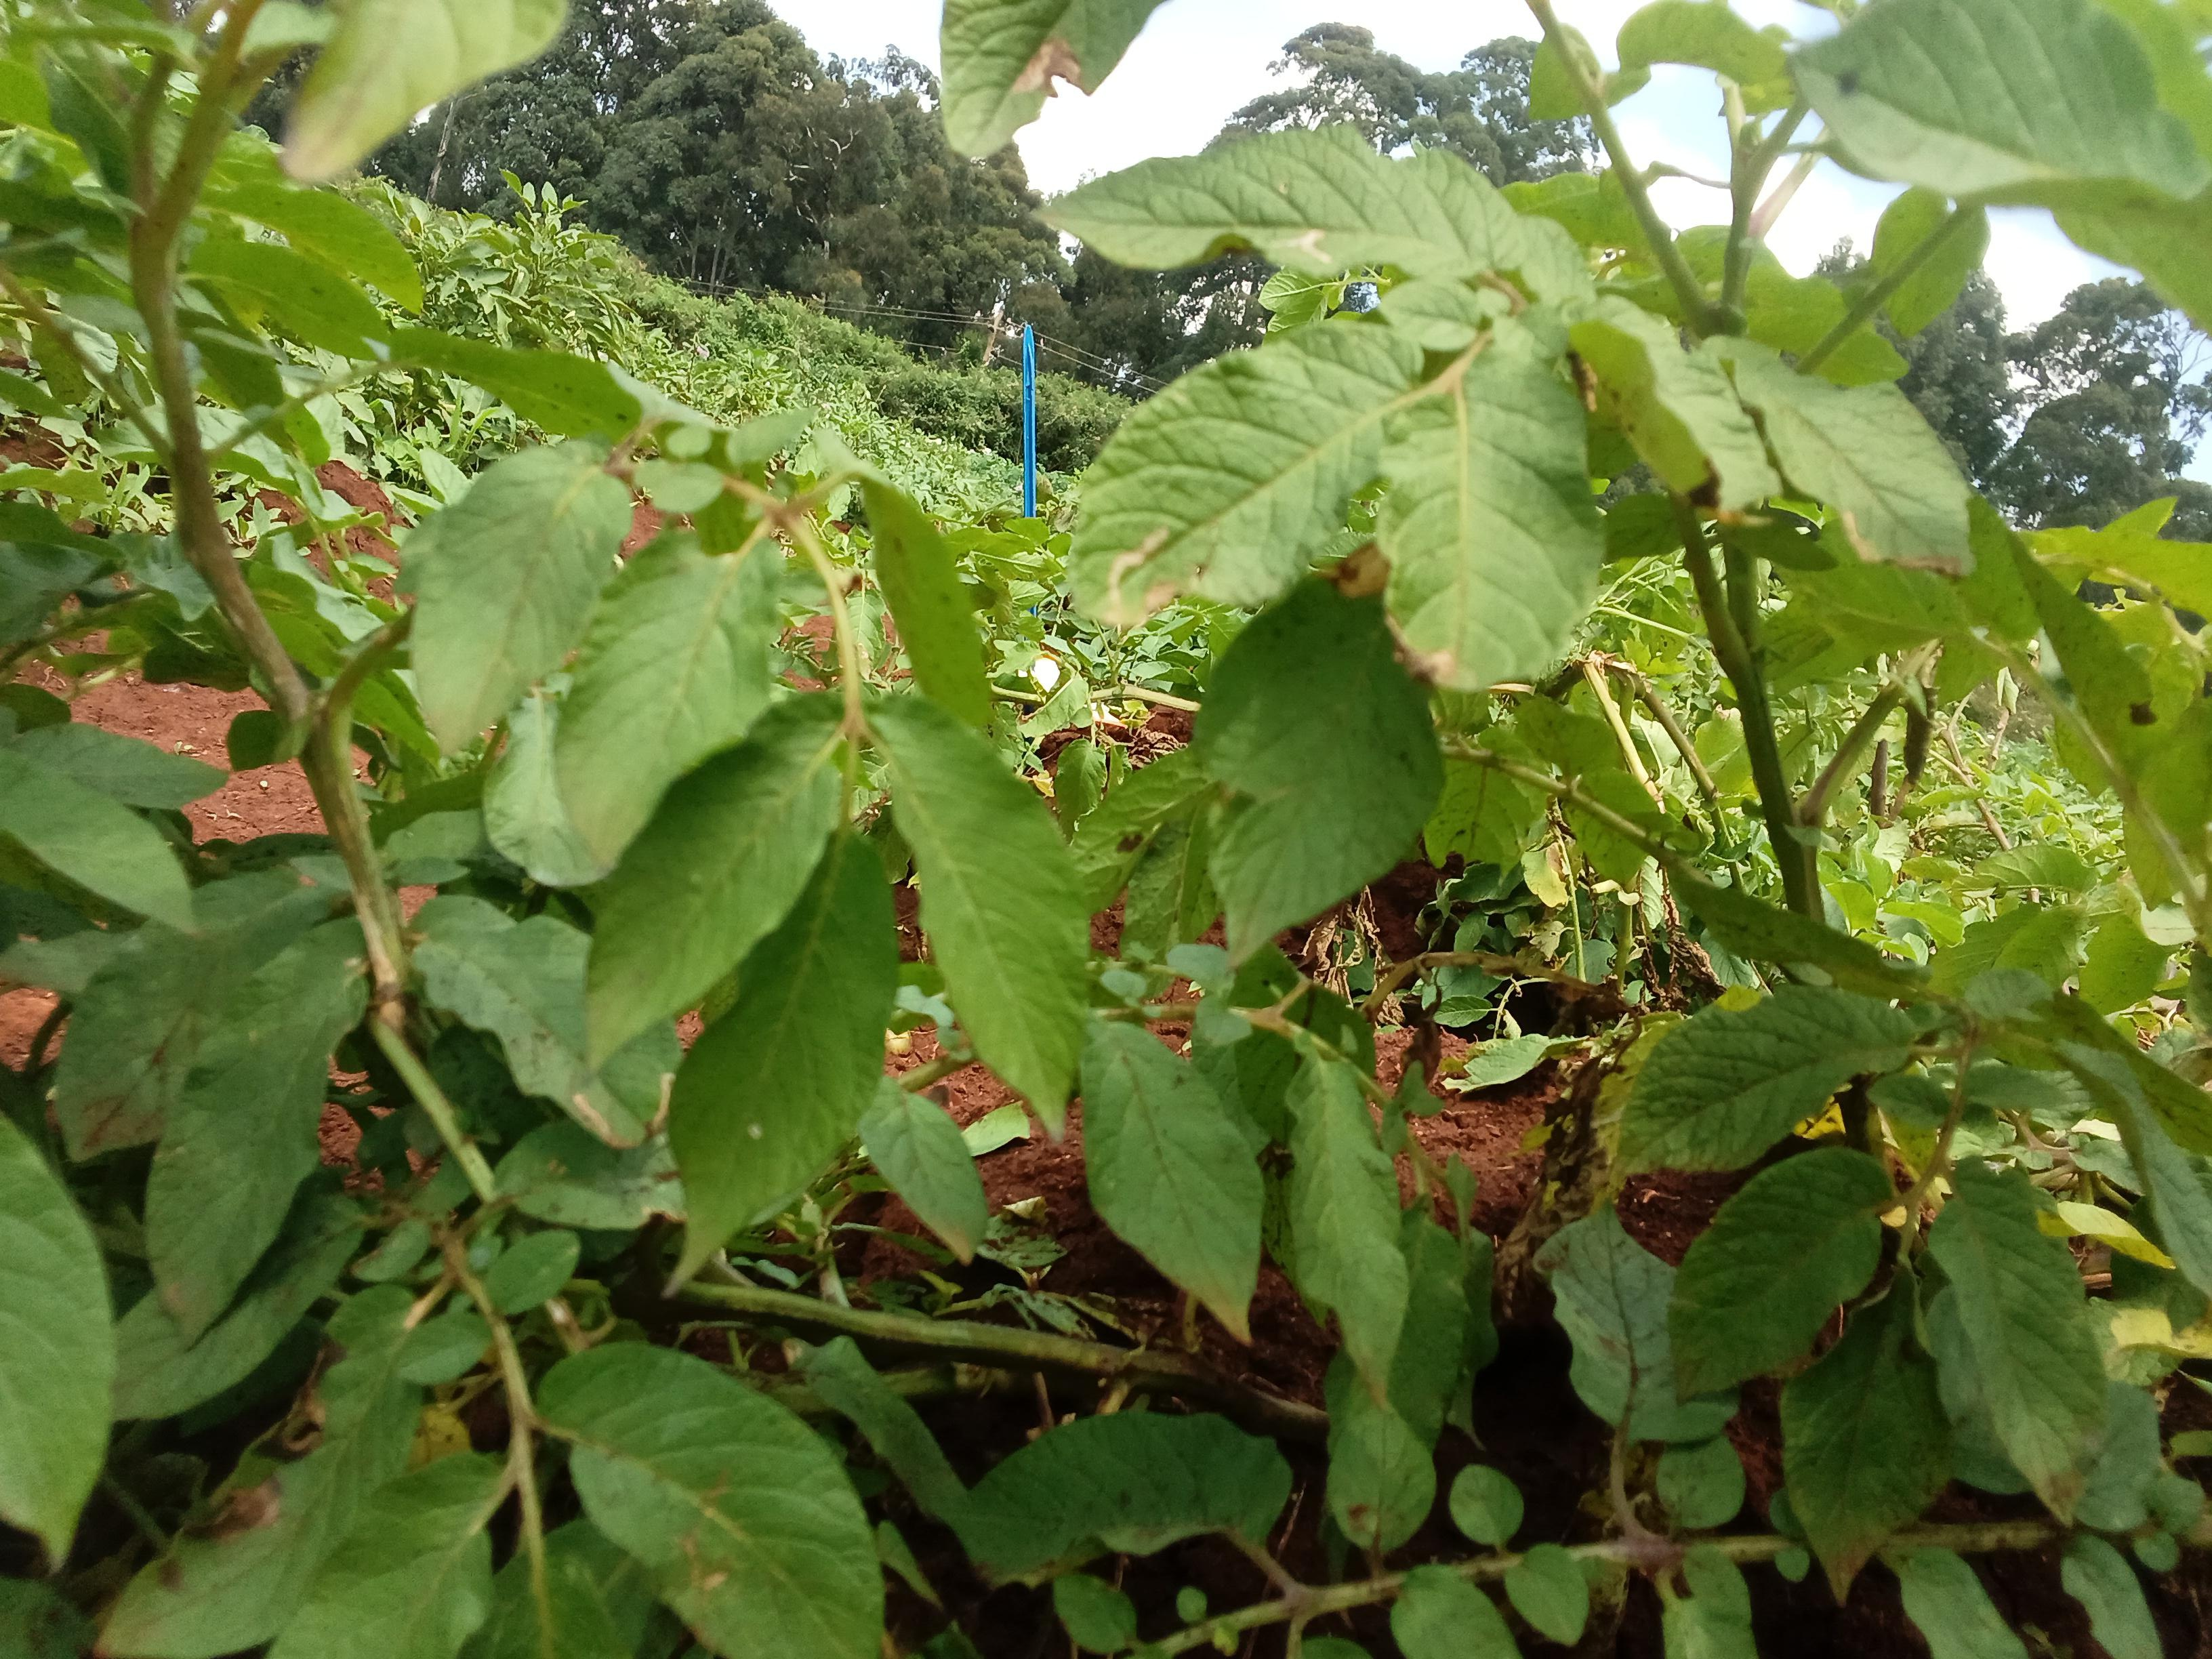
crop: potato
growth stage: harvest maturity
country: Kenya
